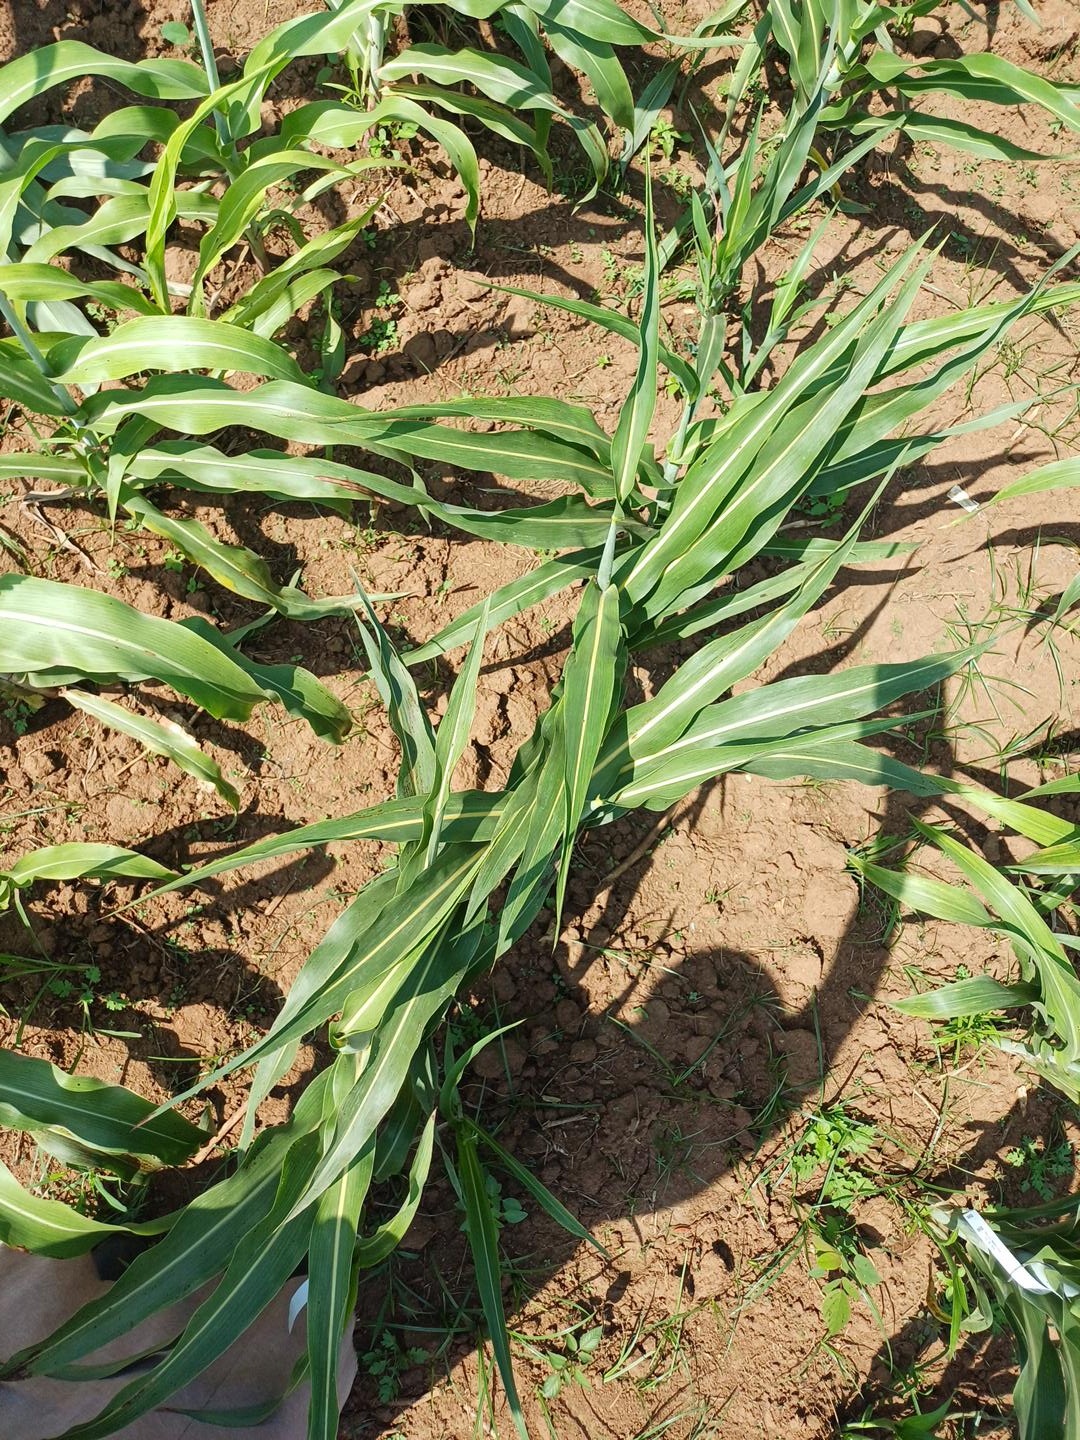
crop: sorghum
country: Kenya
